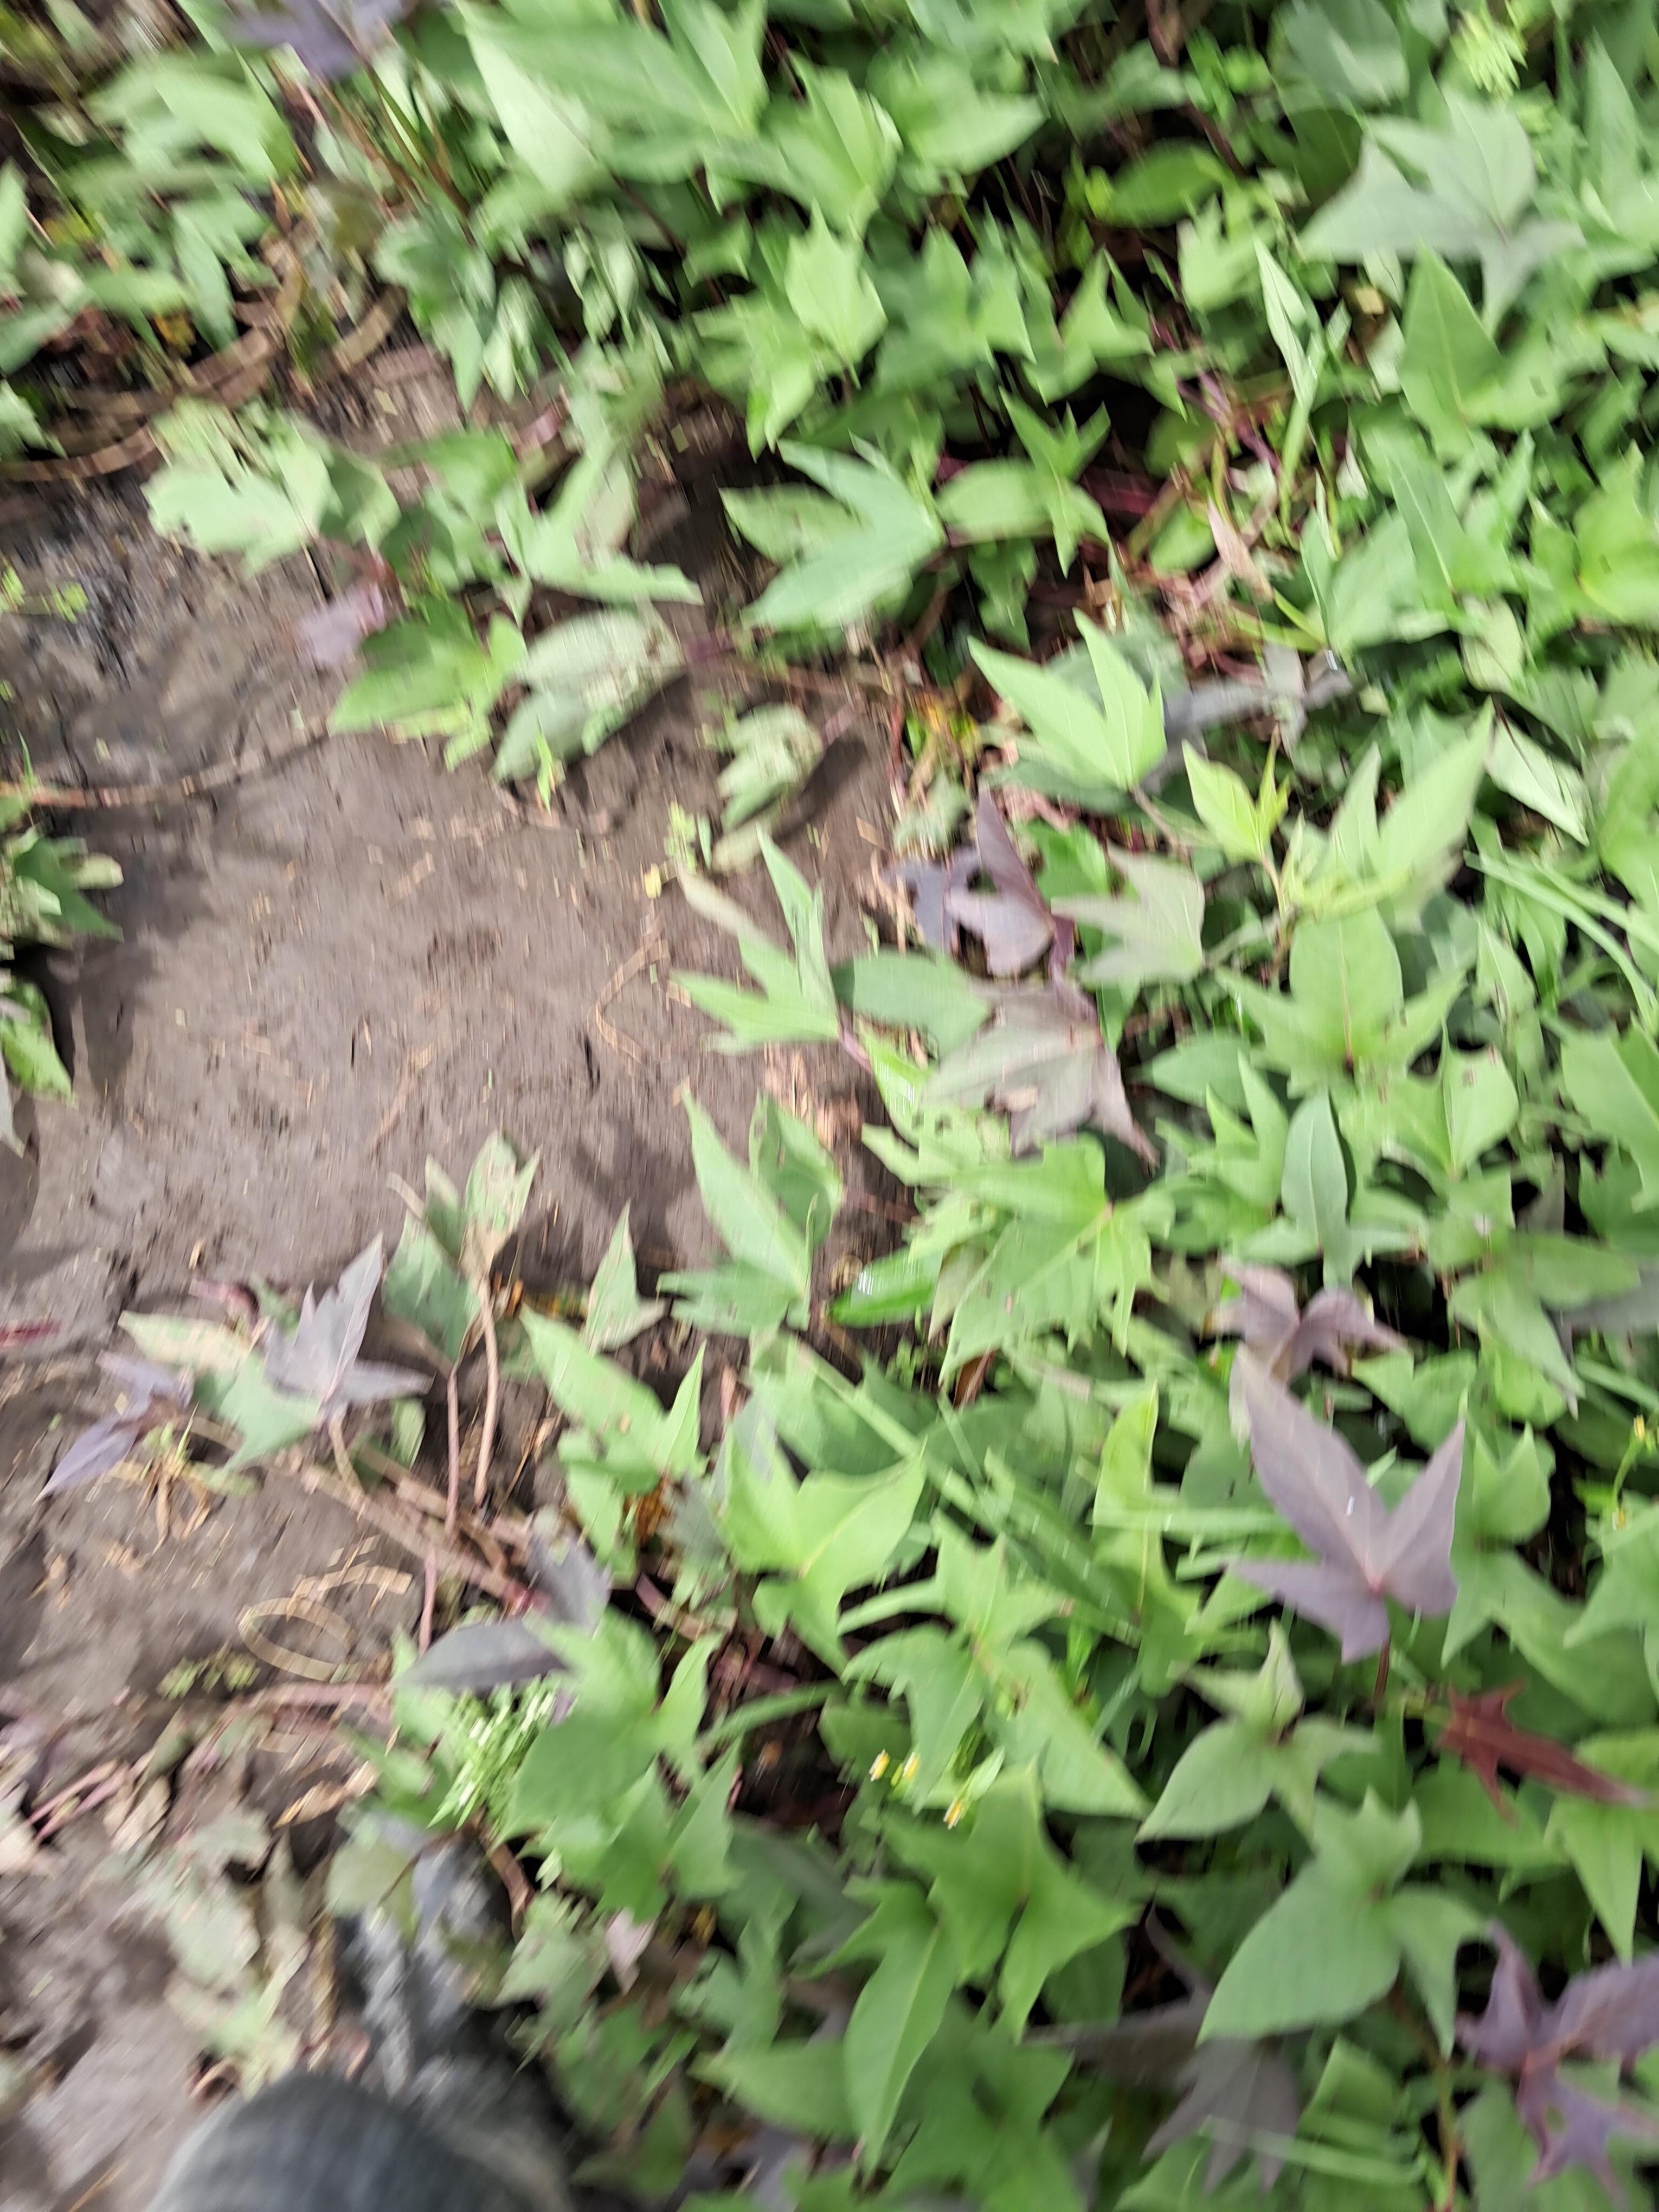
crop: sweet potato
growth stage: vegetative
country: Tanzania
